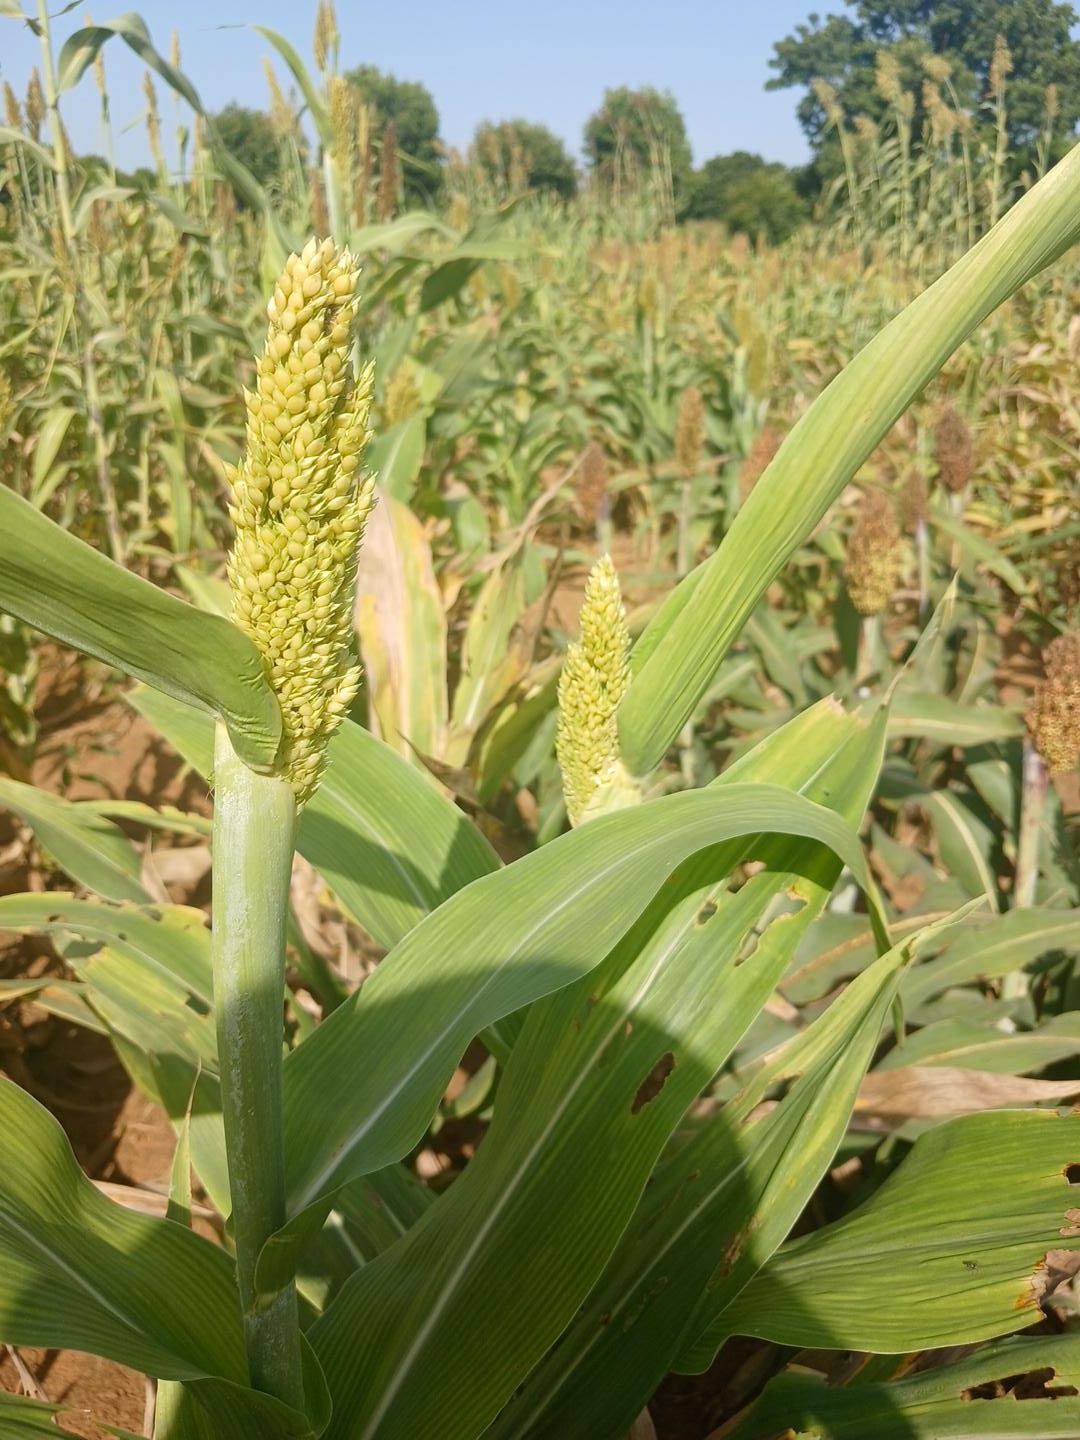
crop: sorghum
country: Senegal
